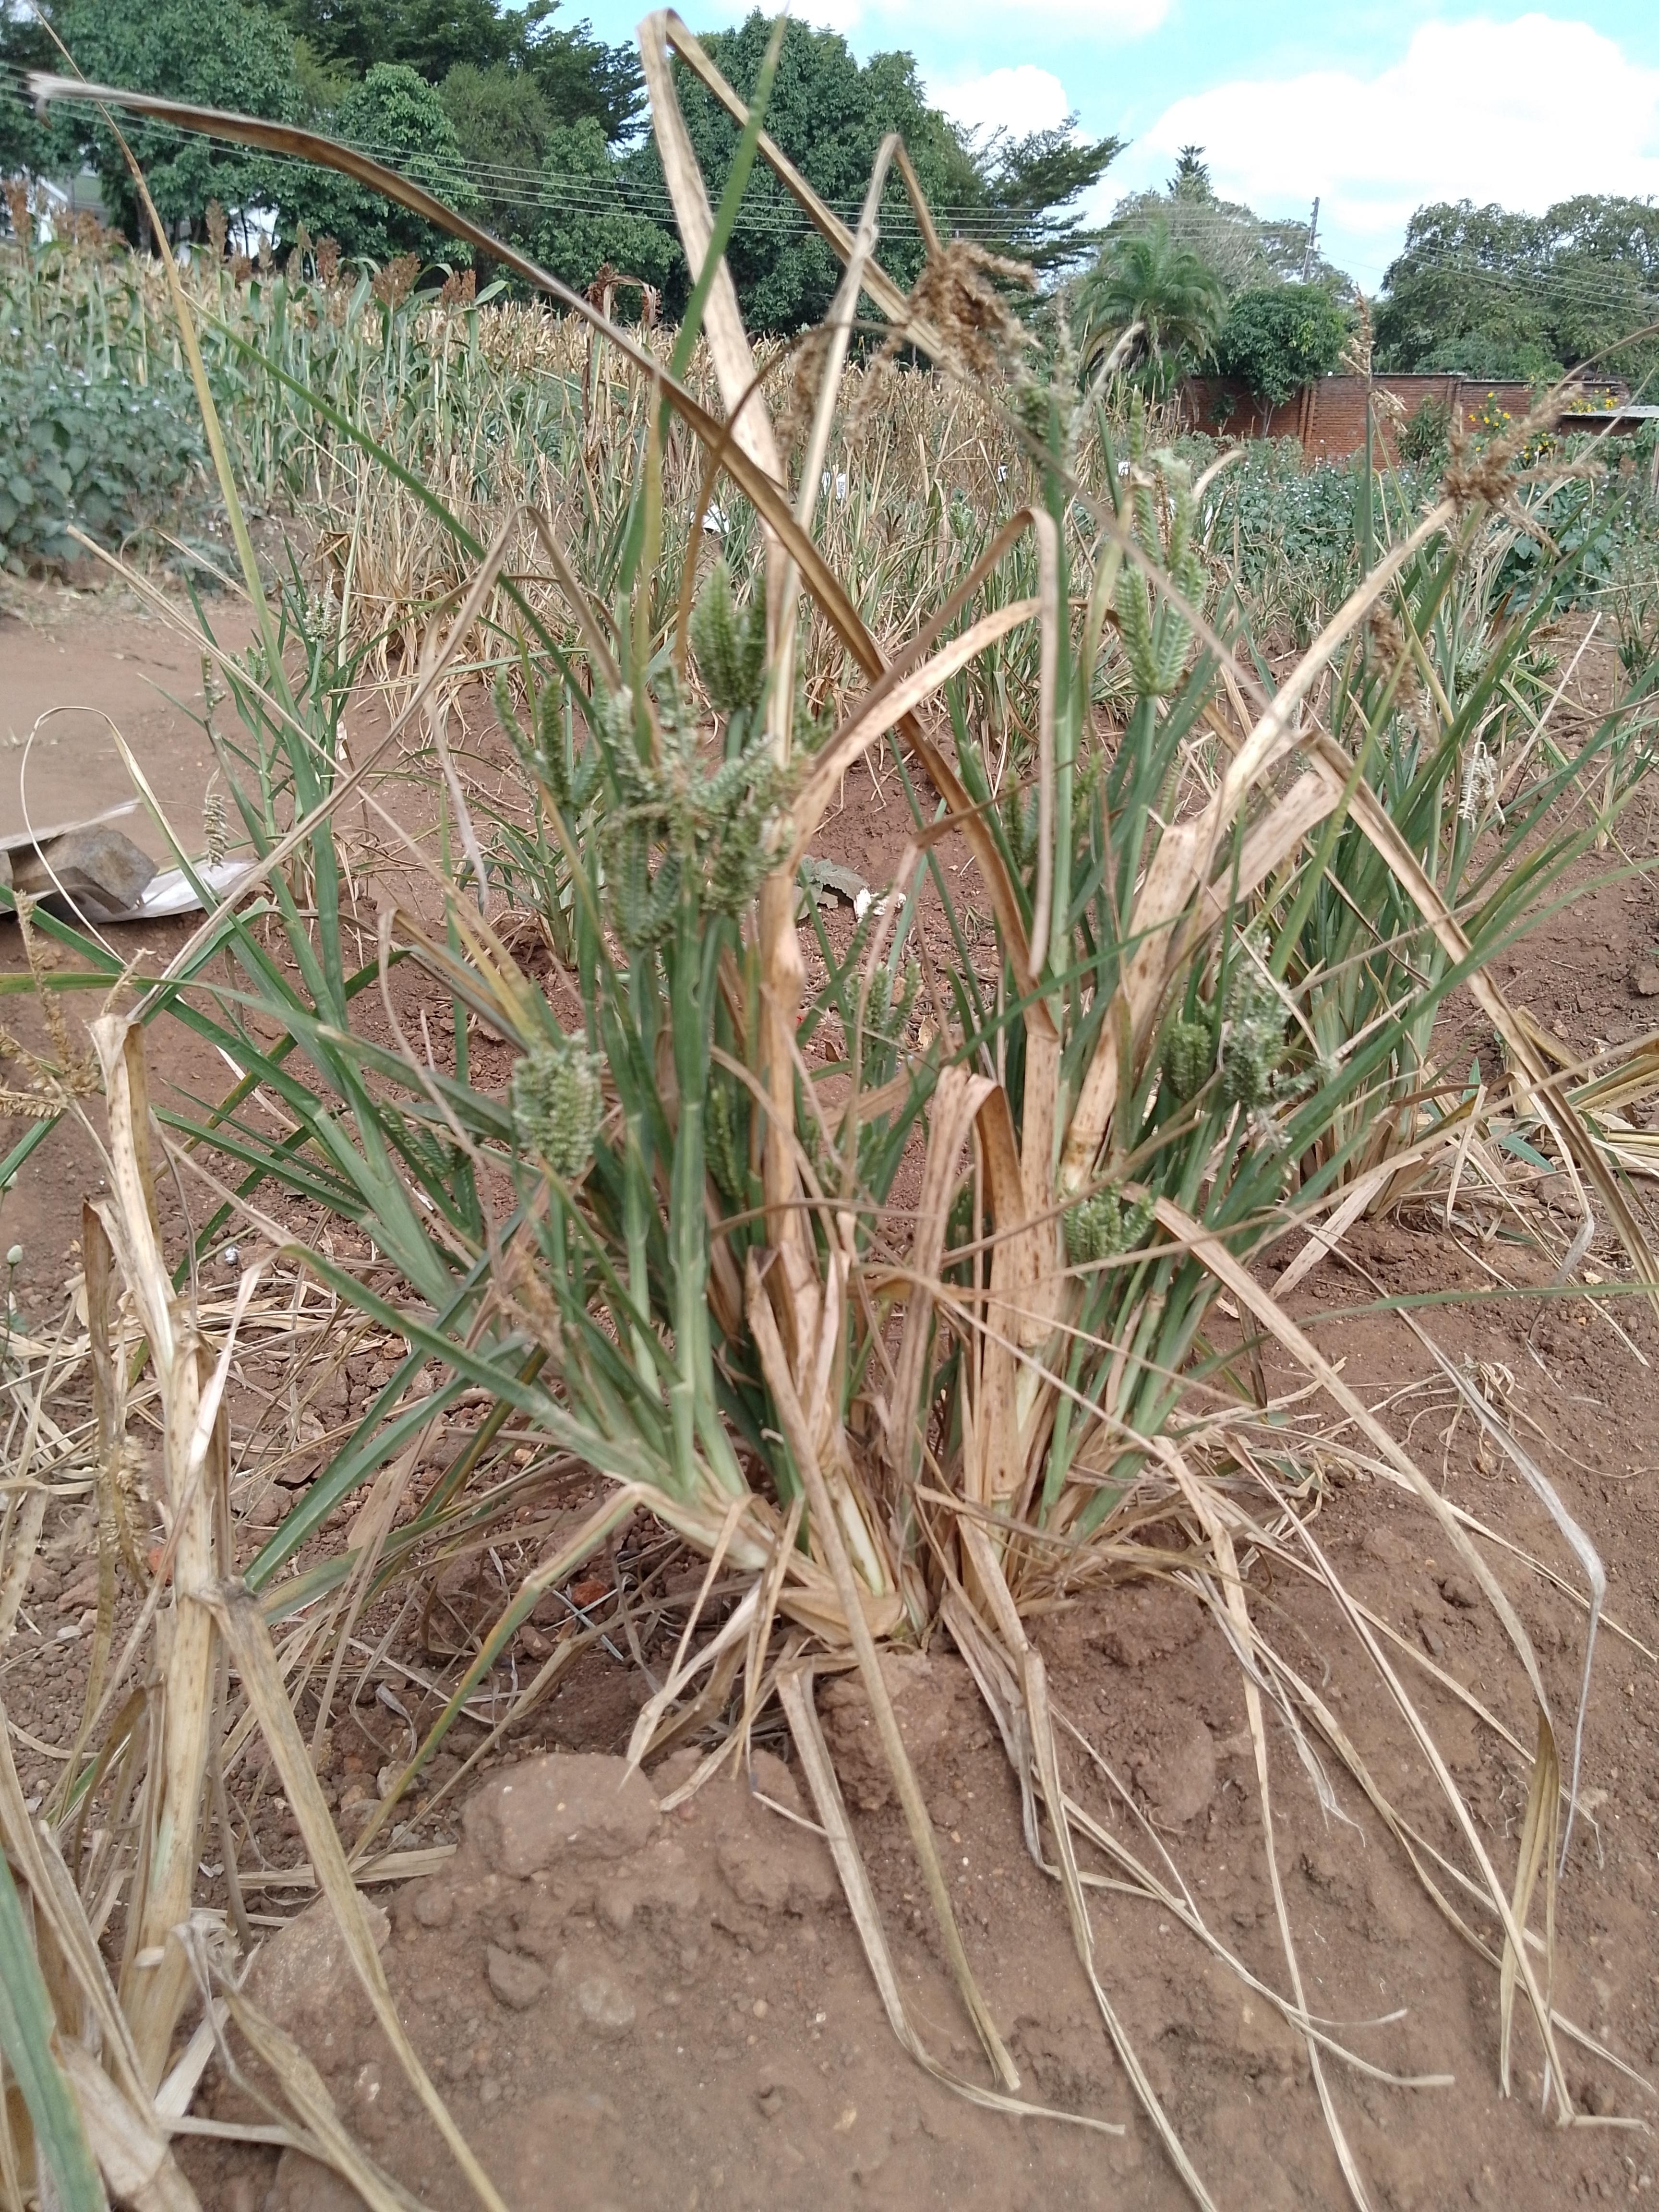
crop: finger millet
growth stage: harvest maturity
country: Malawi
